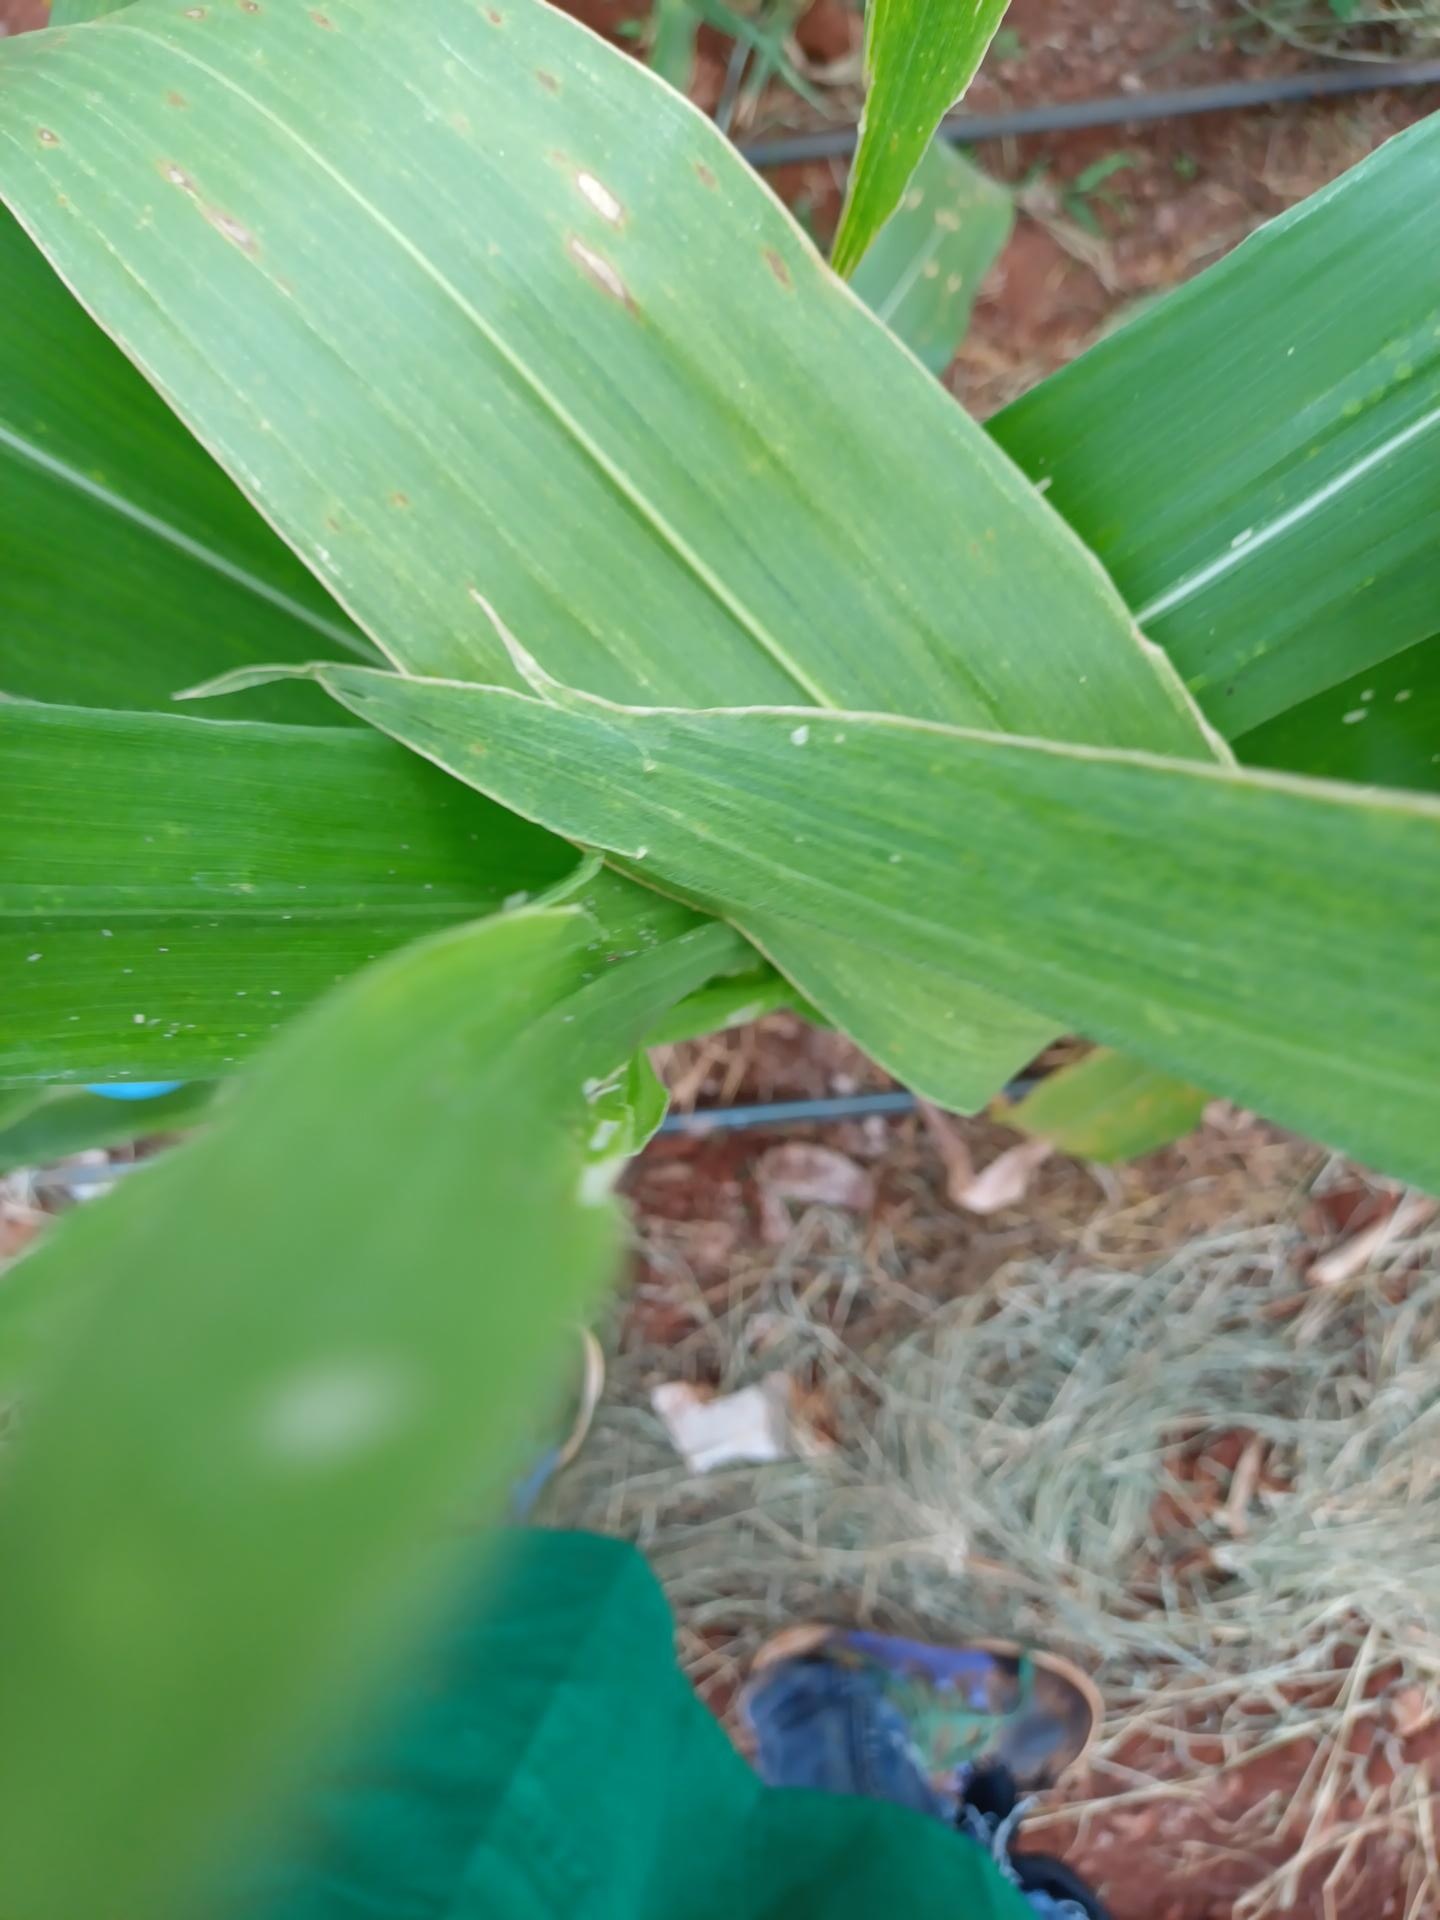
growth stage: vegetative
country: Kenya
